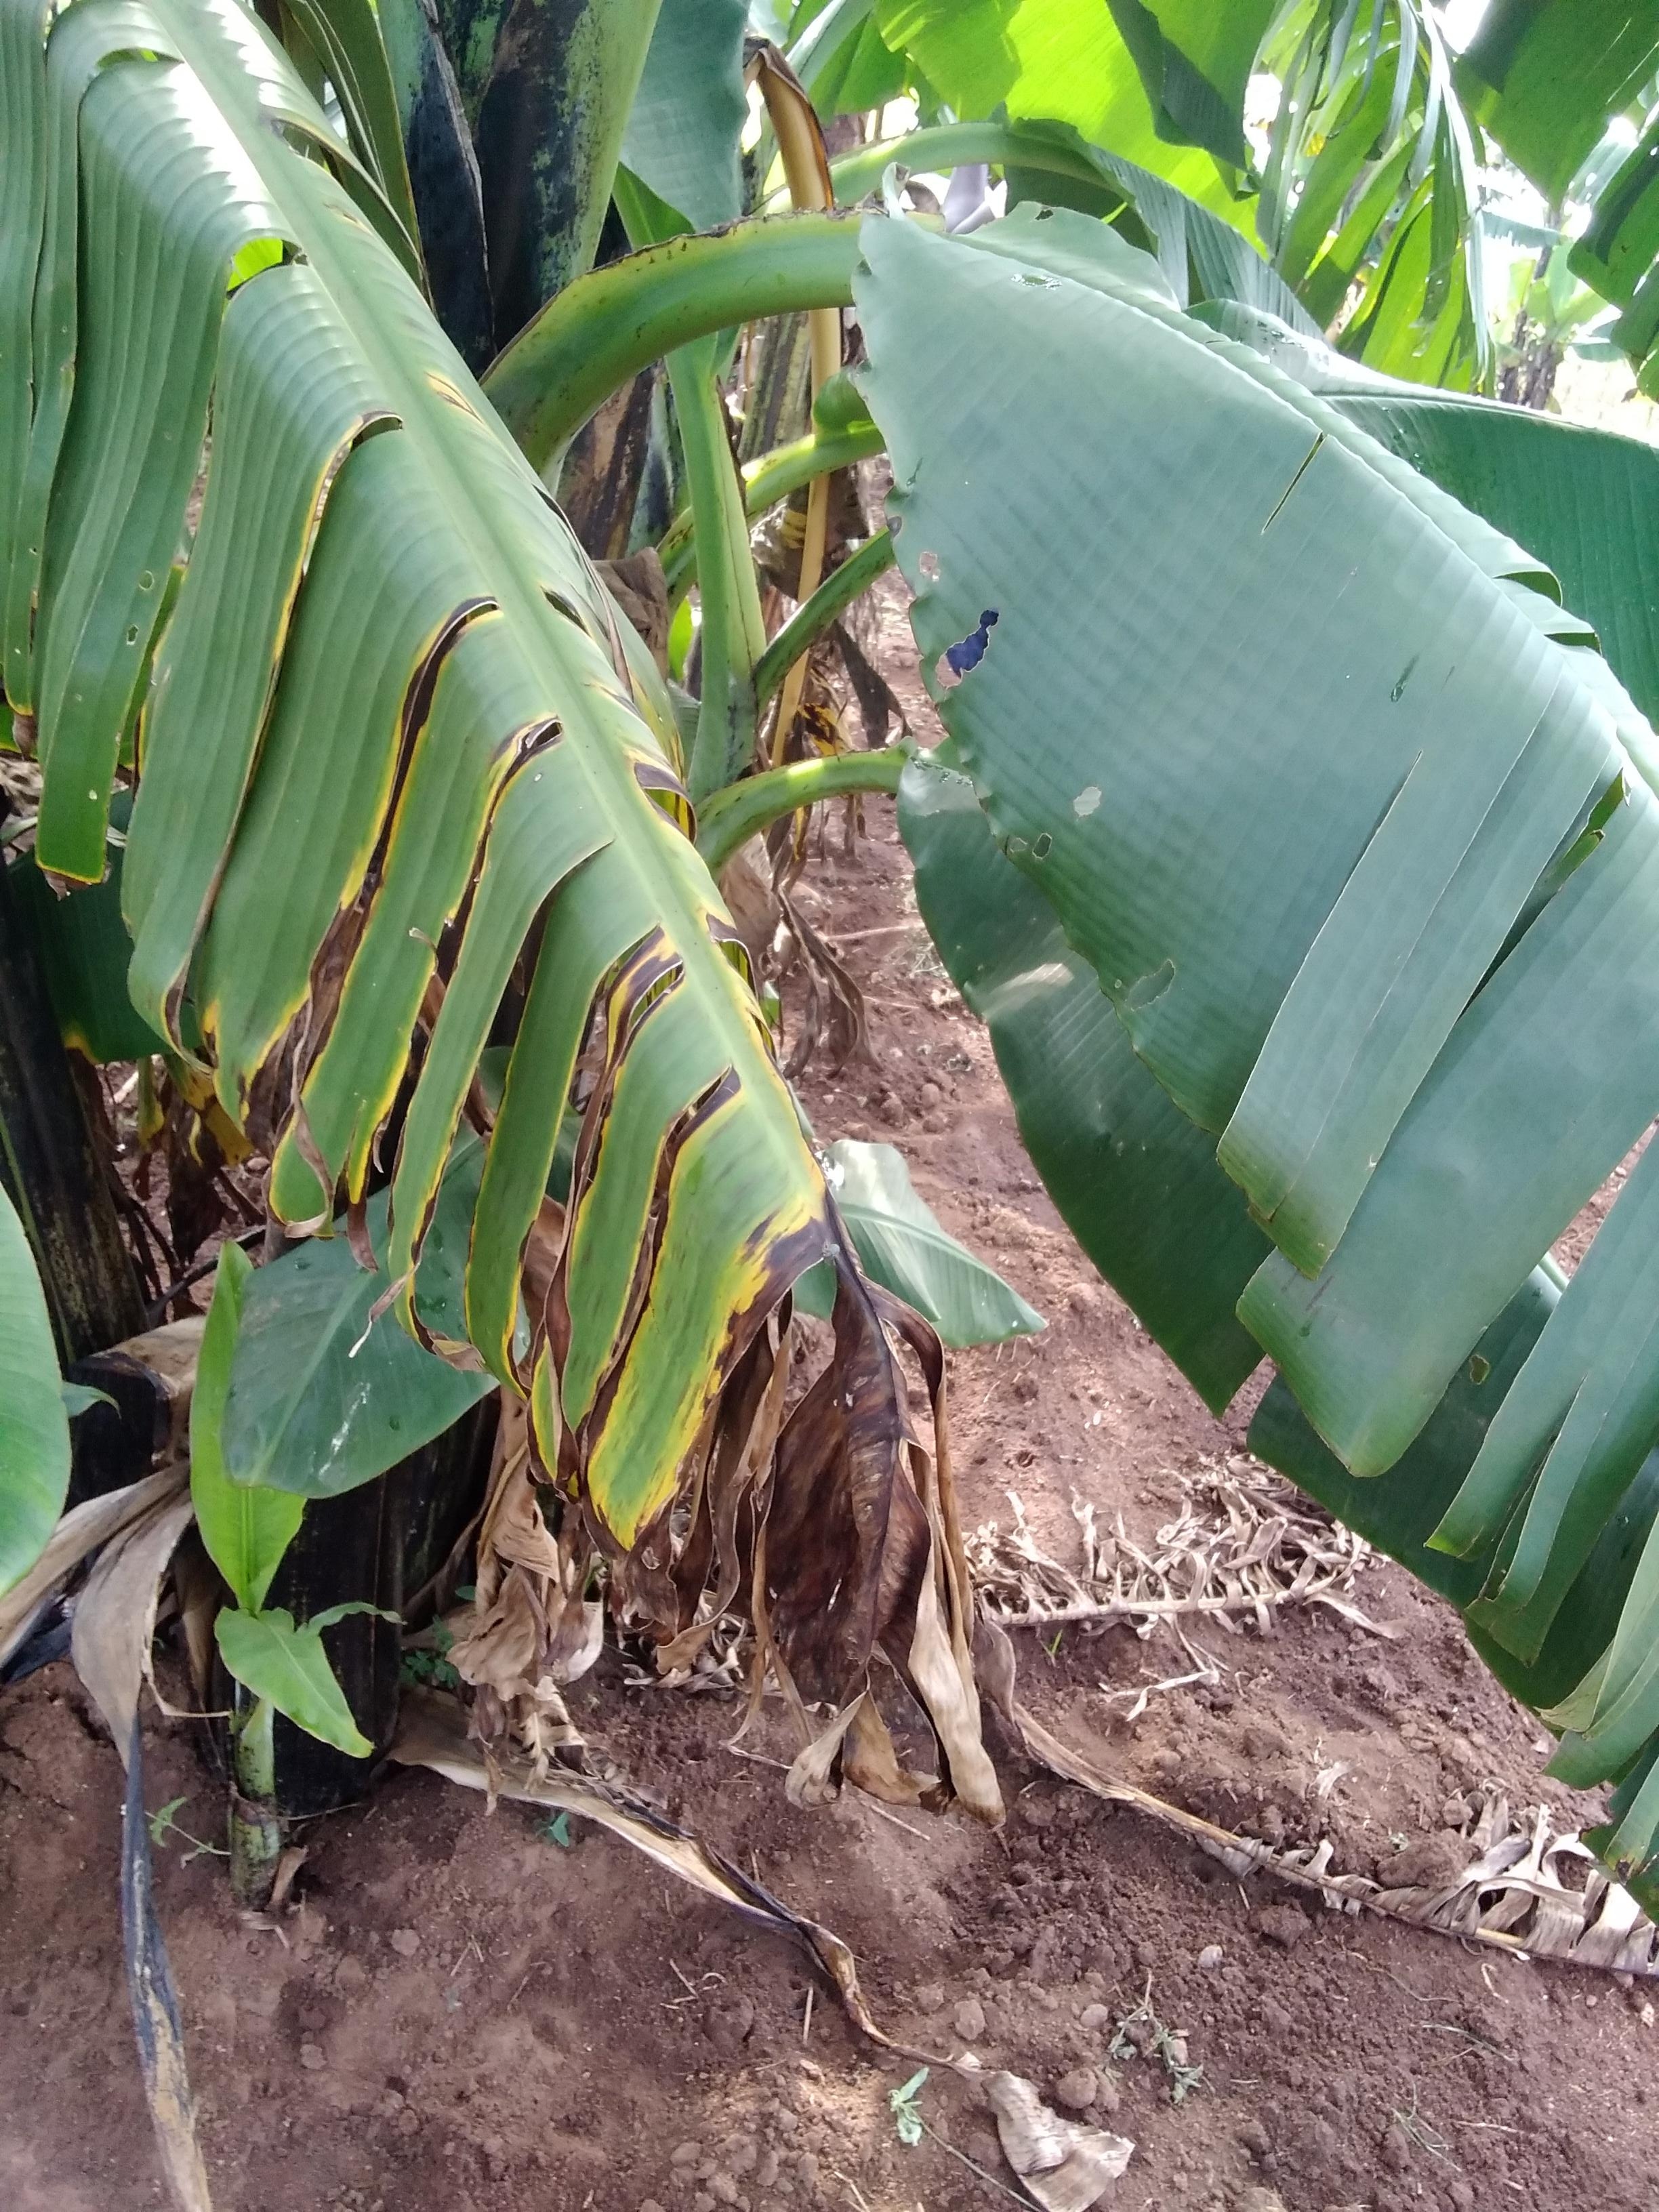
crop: banana
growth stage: vegetative
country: Uganda
